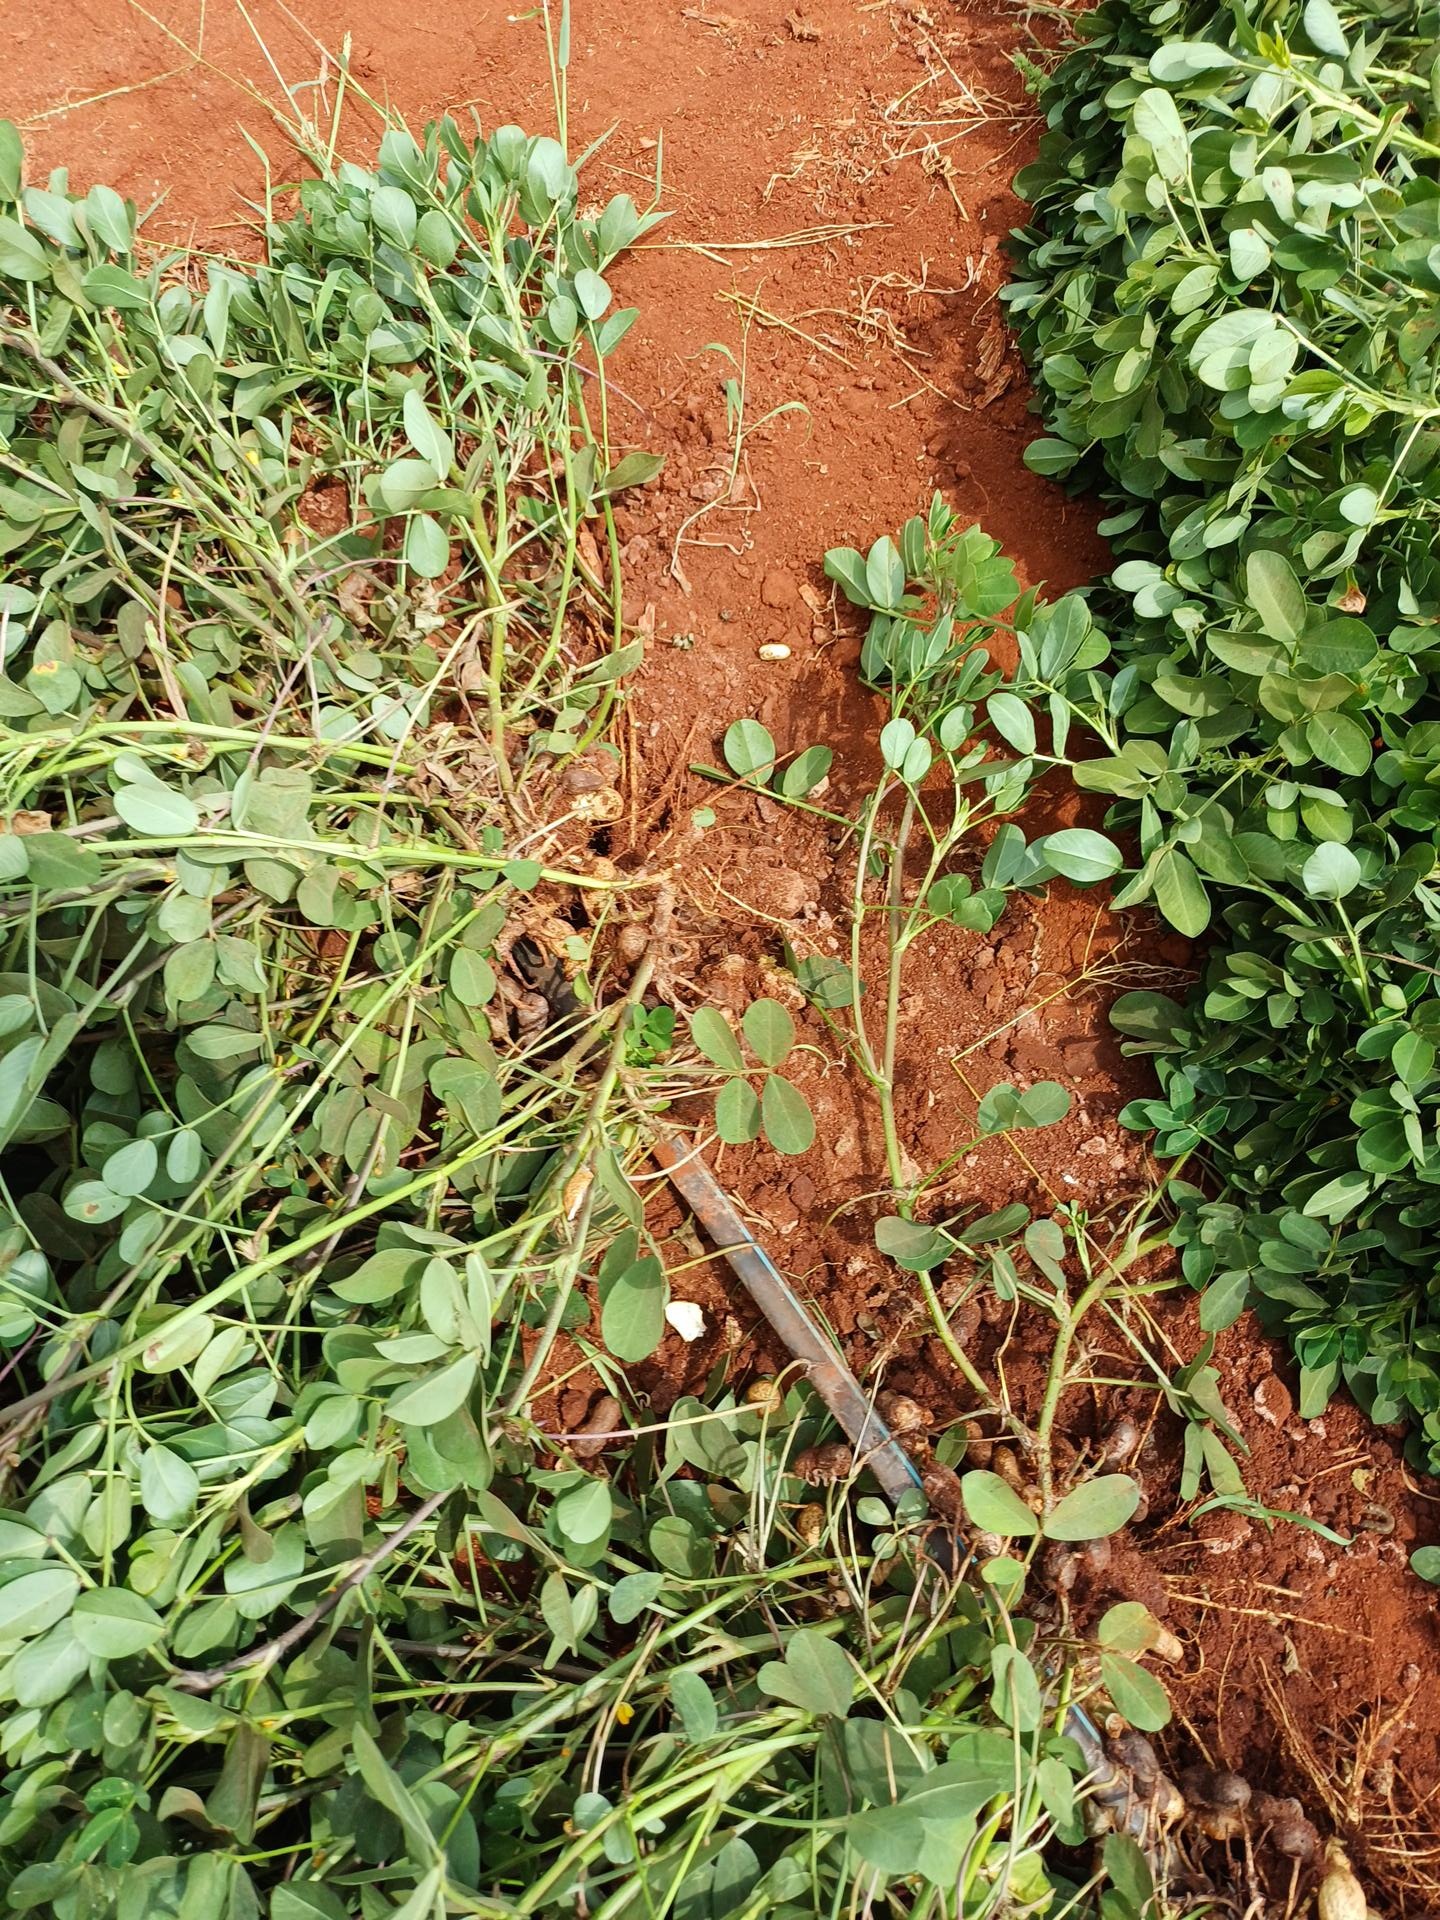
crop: groundnut
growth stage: harvest
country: Kenya
